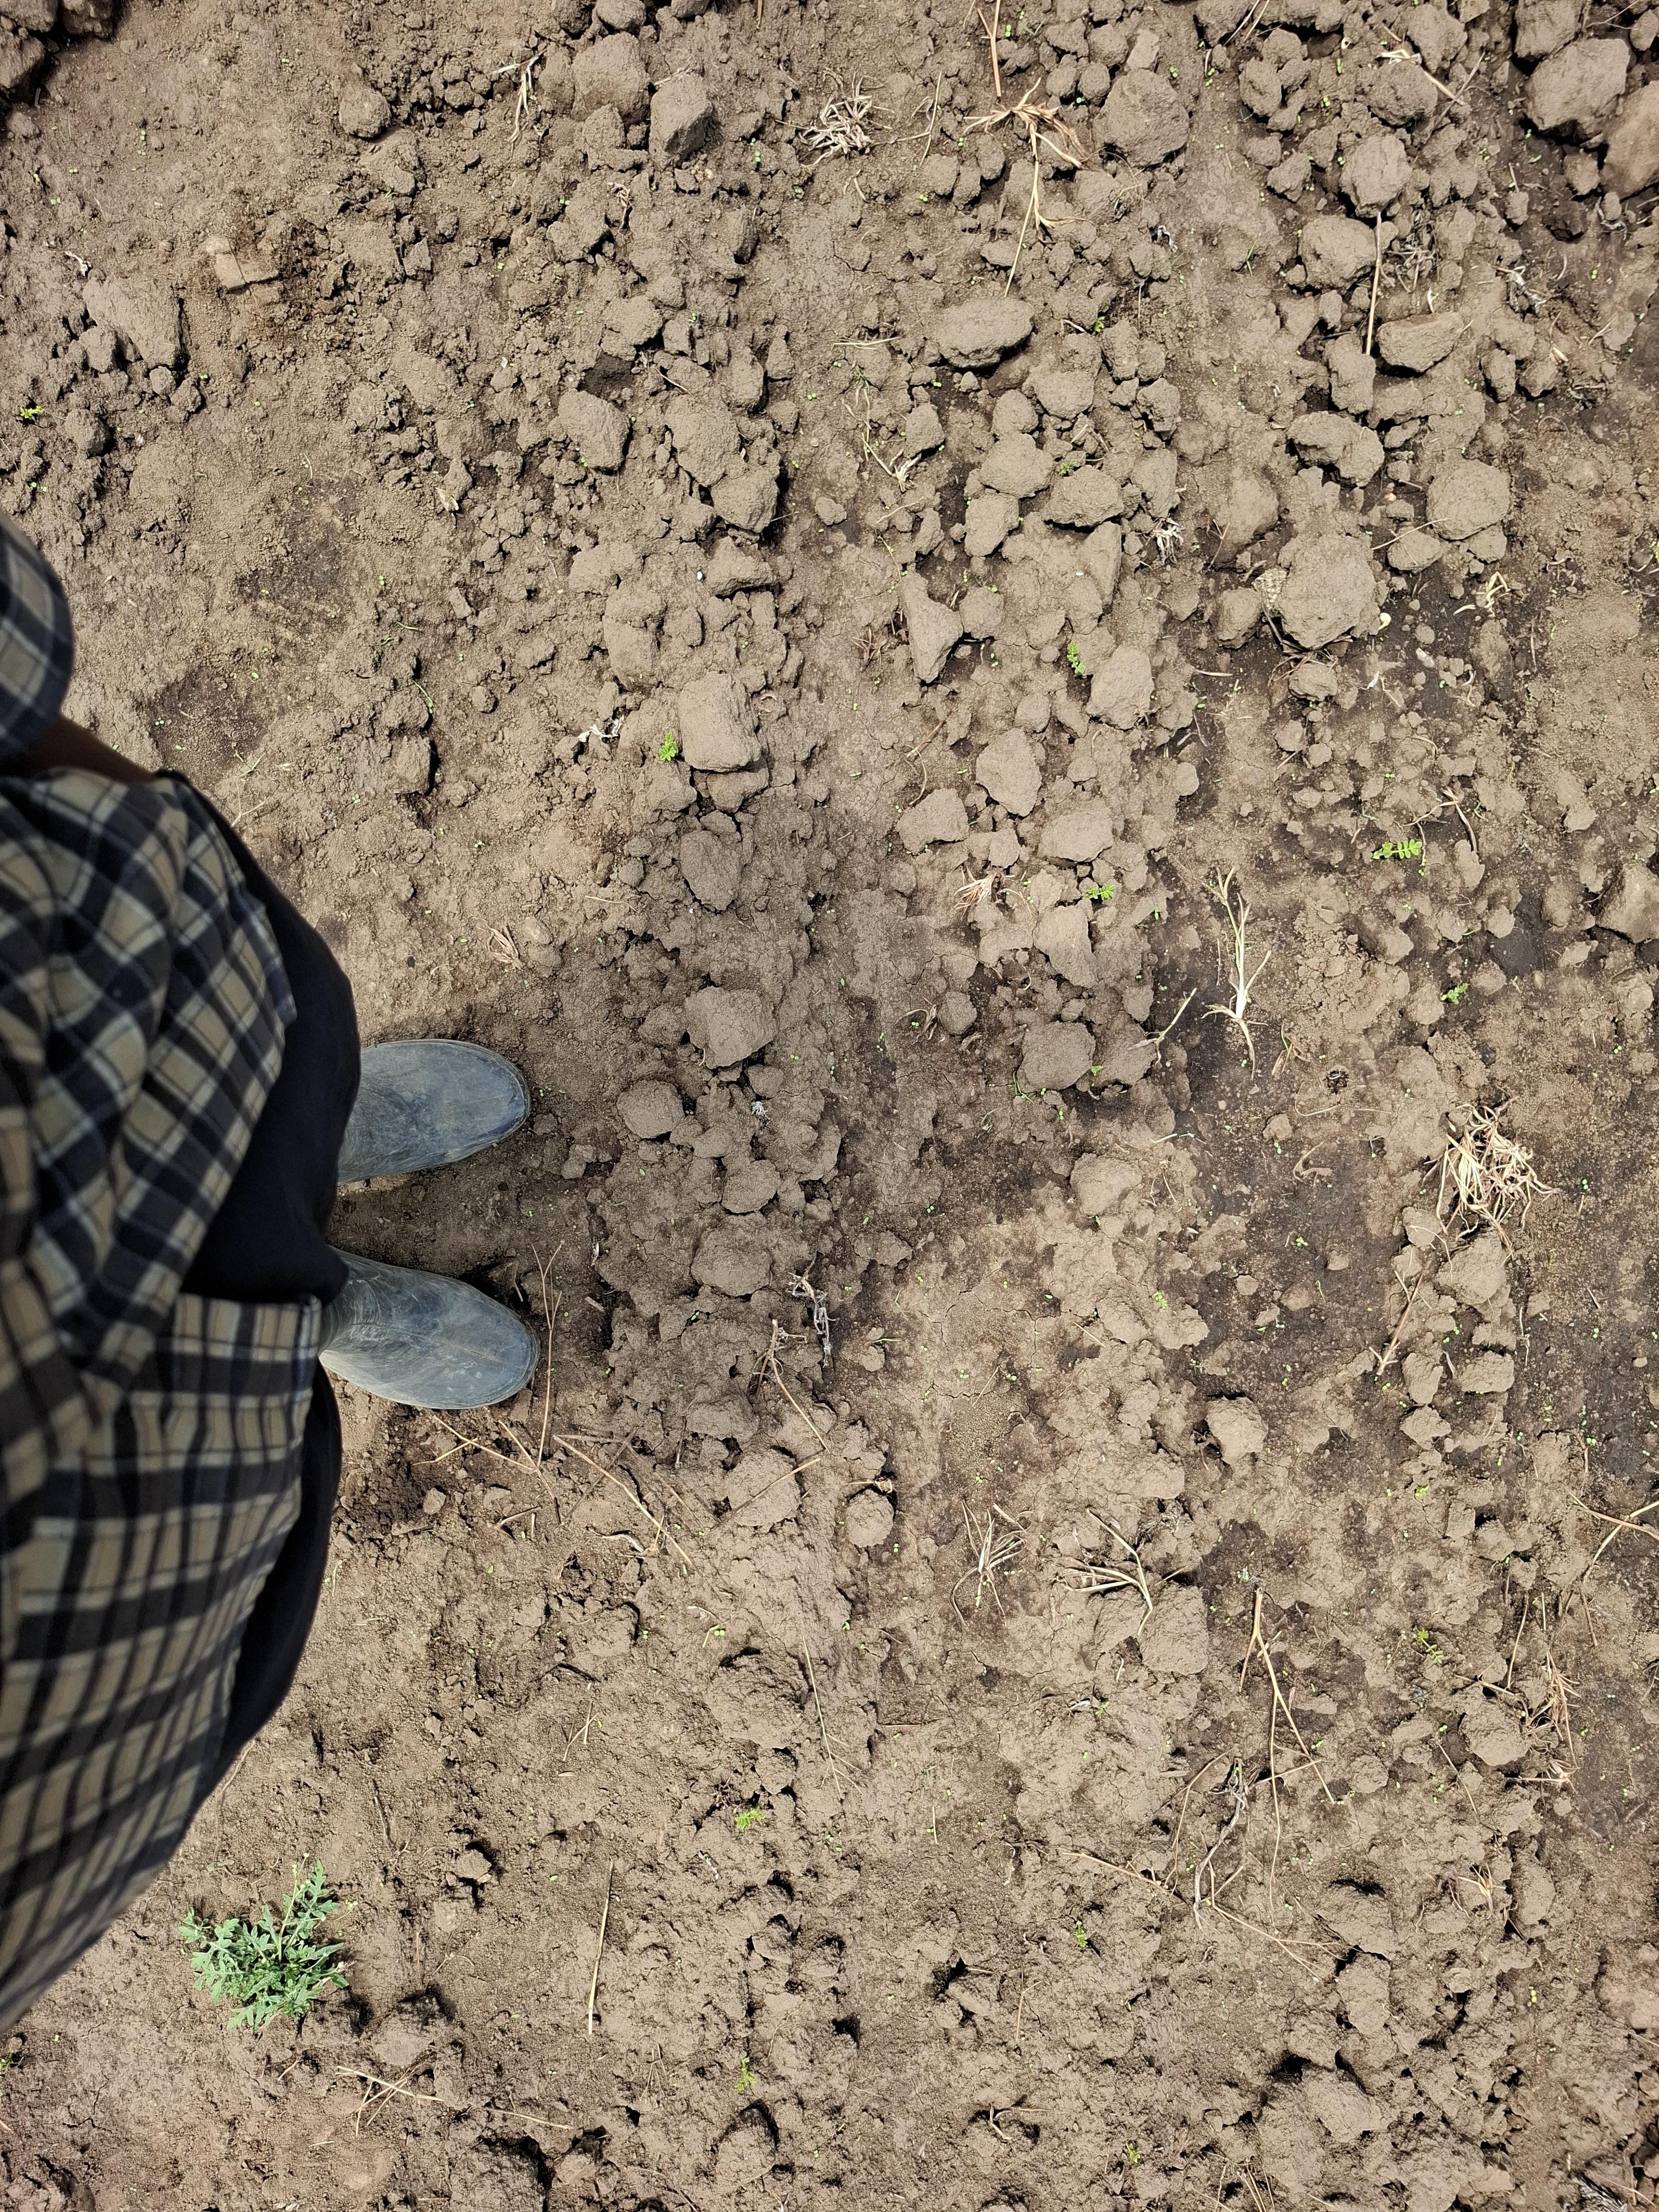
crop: chickpea
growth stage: emergence
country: Tanzania
